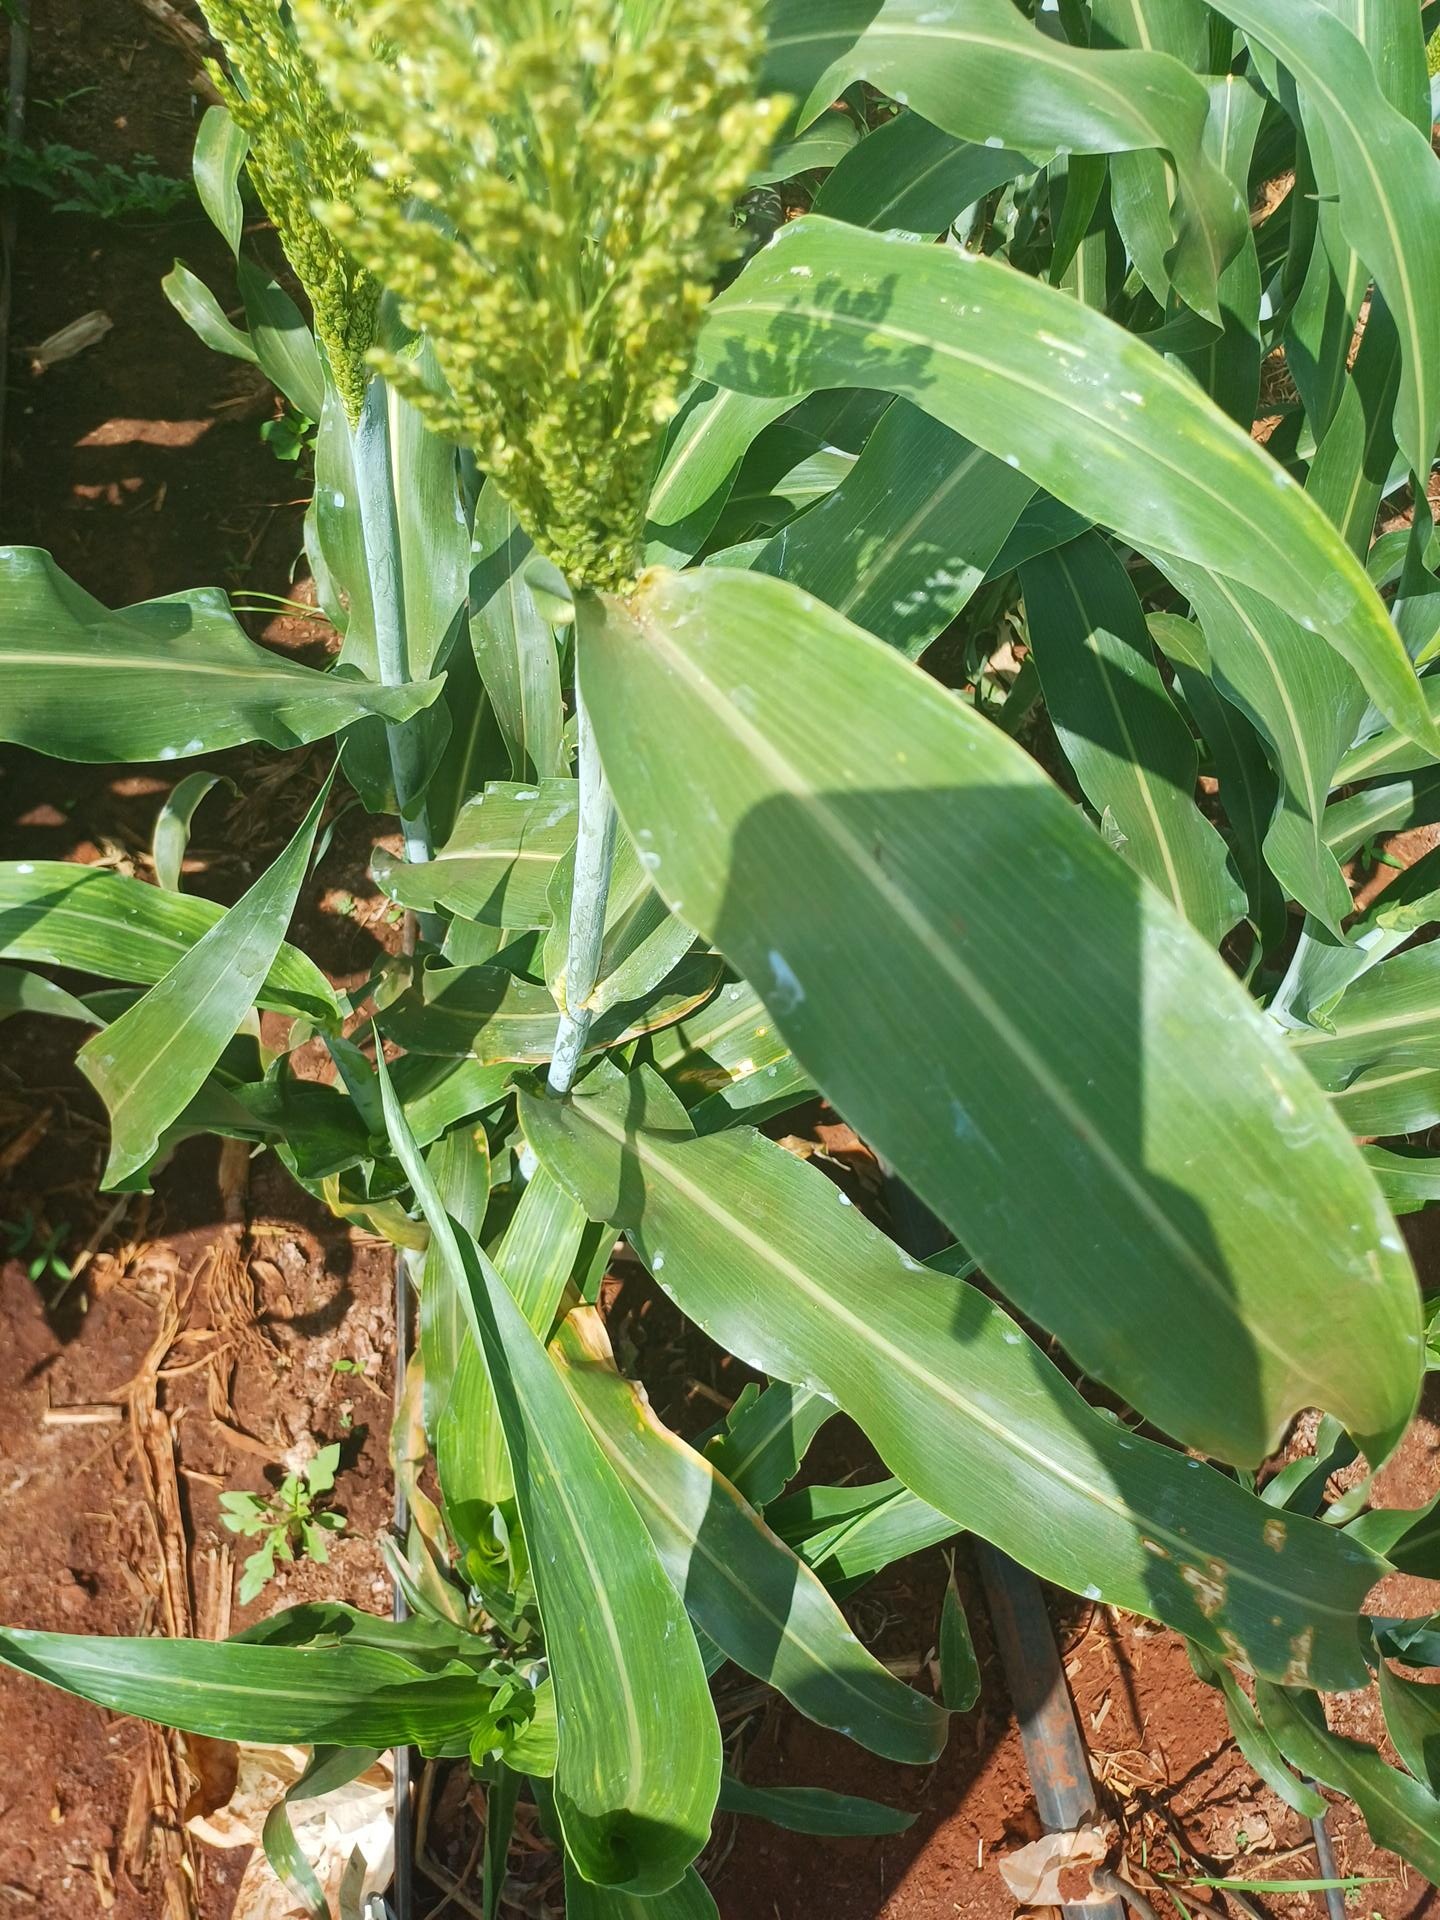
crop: sorghum
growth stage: heading tuber
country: Kenya
